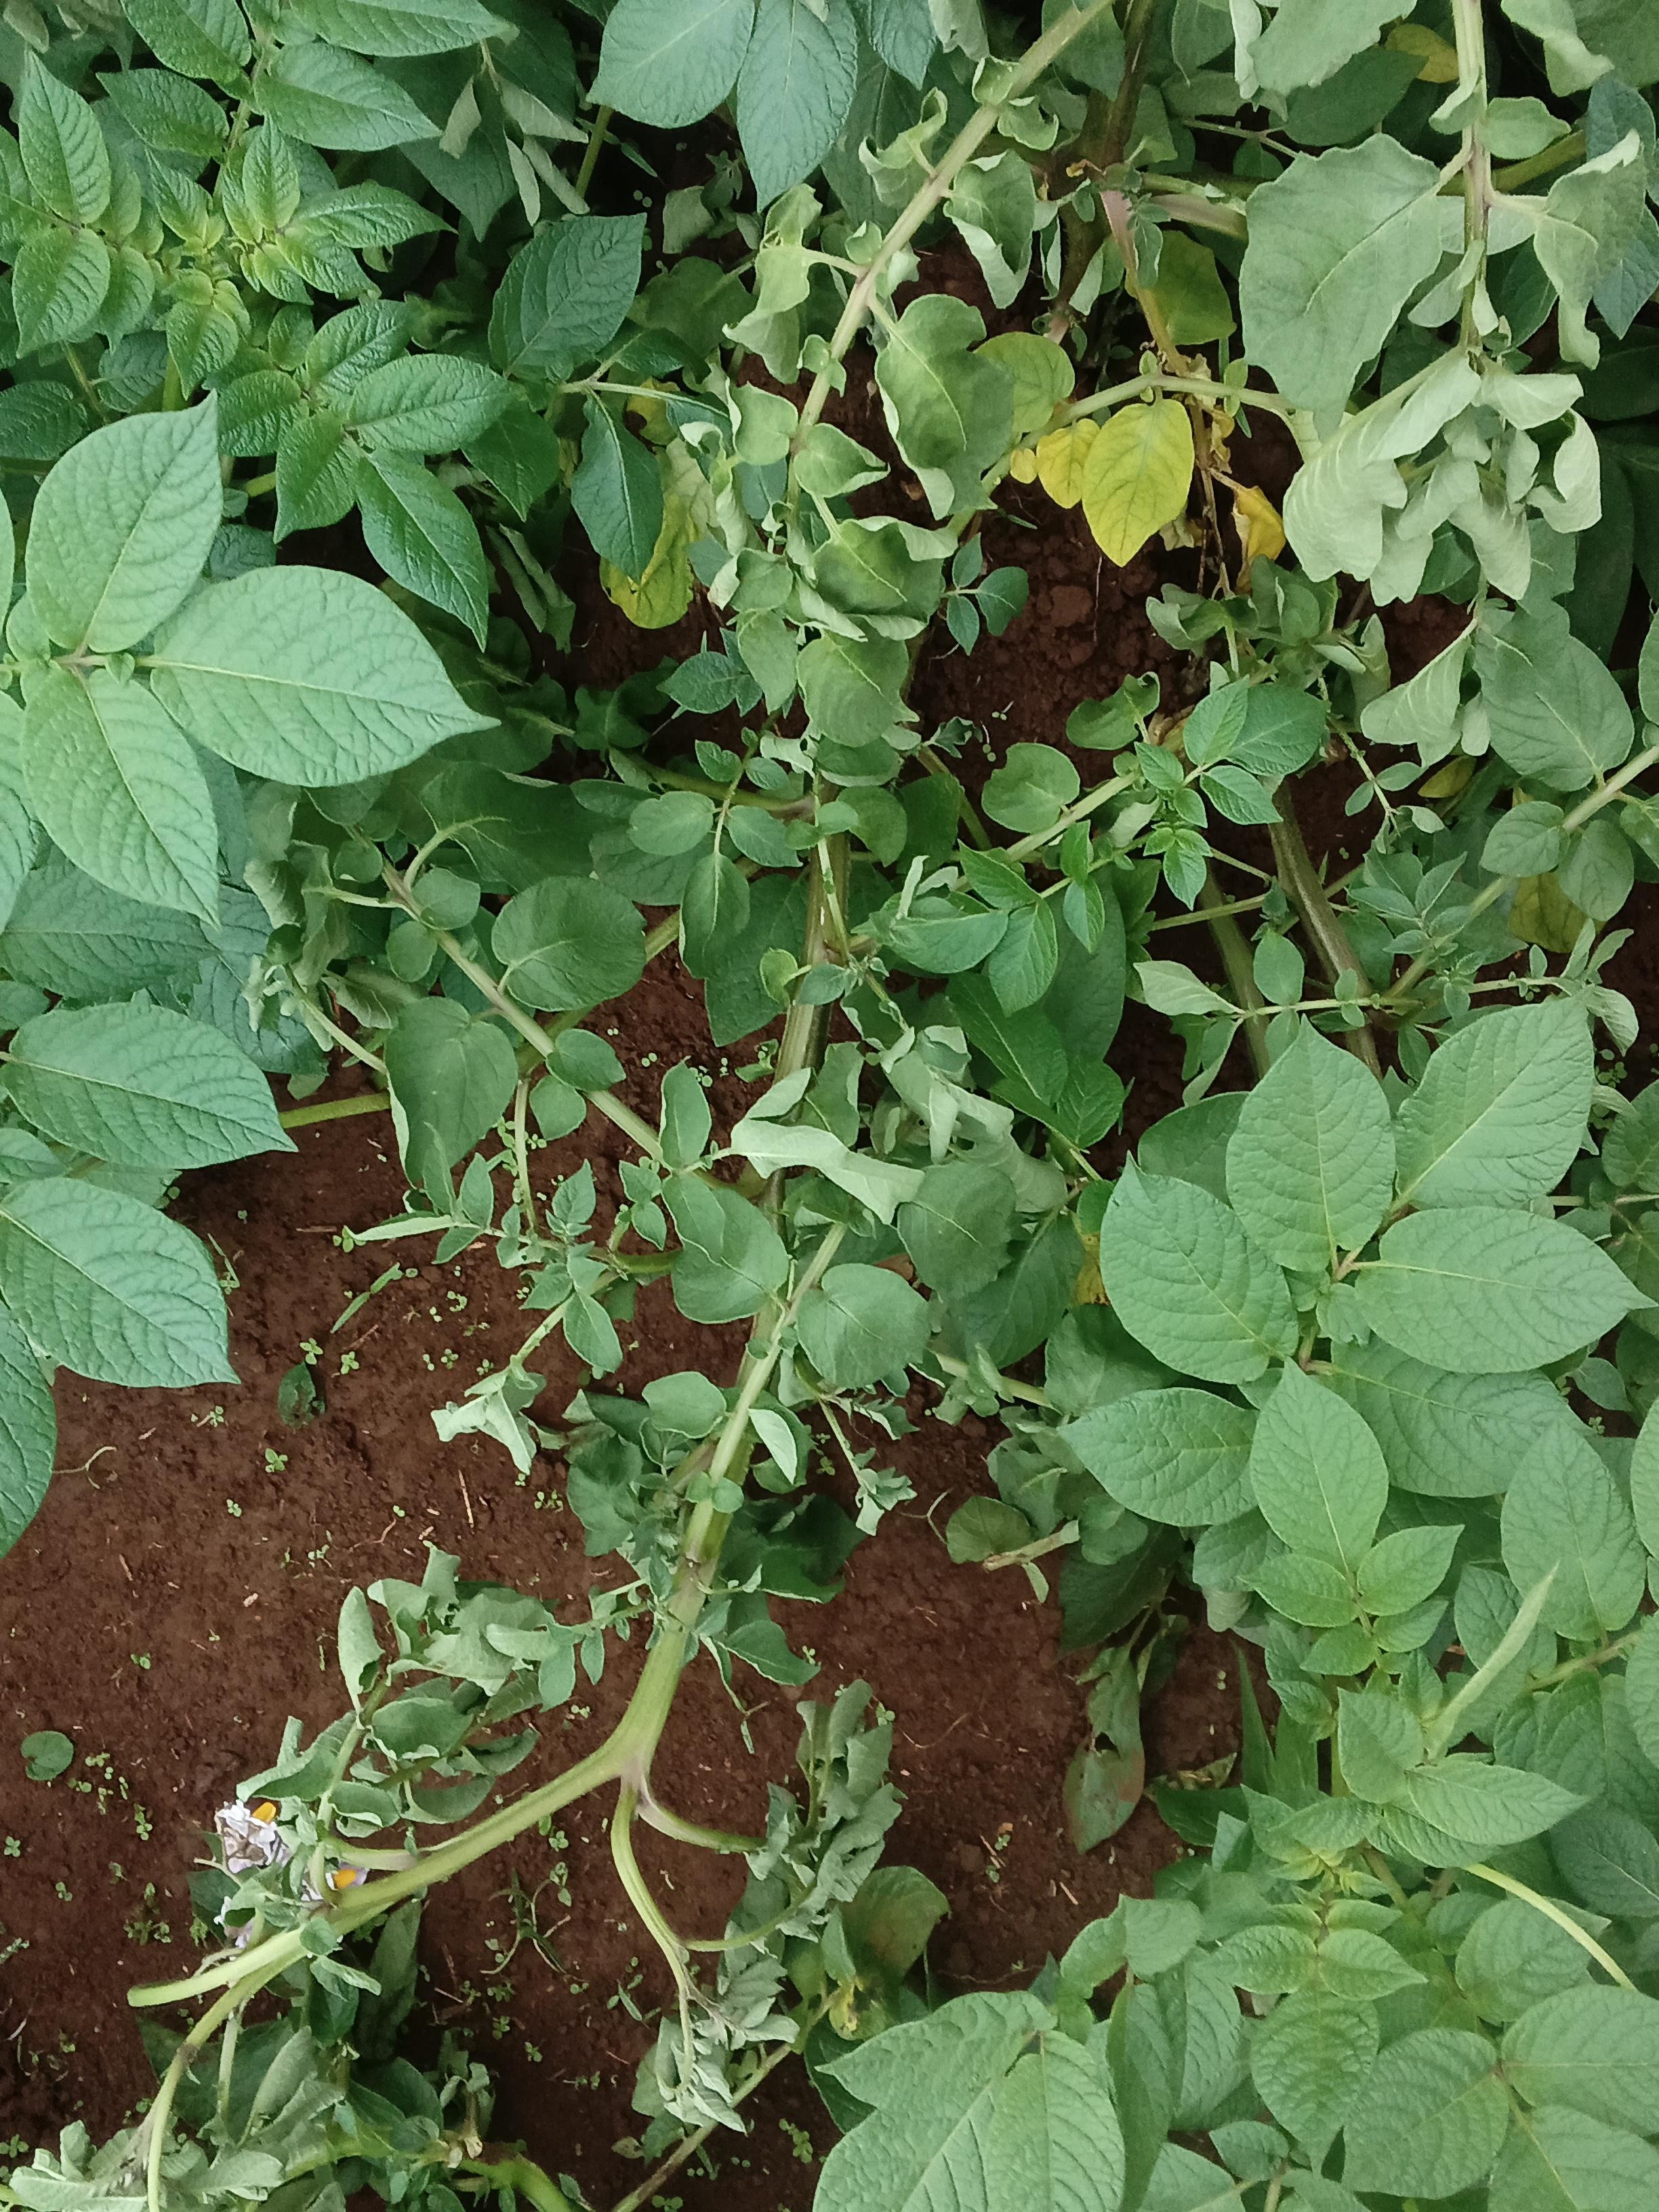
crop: potato
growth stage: flowering
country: Kenya
